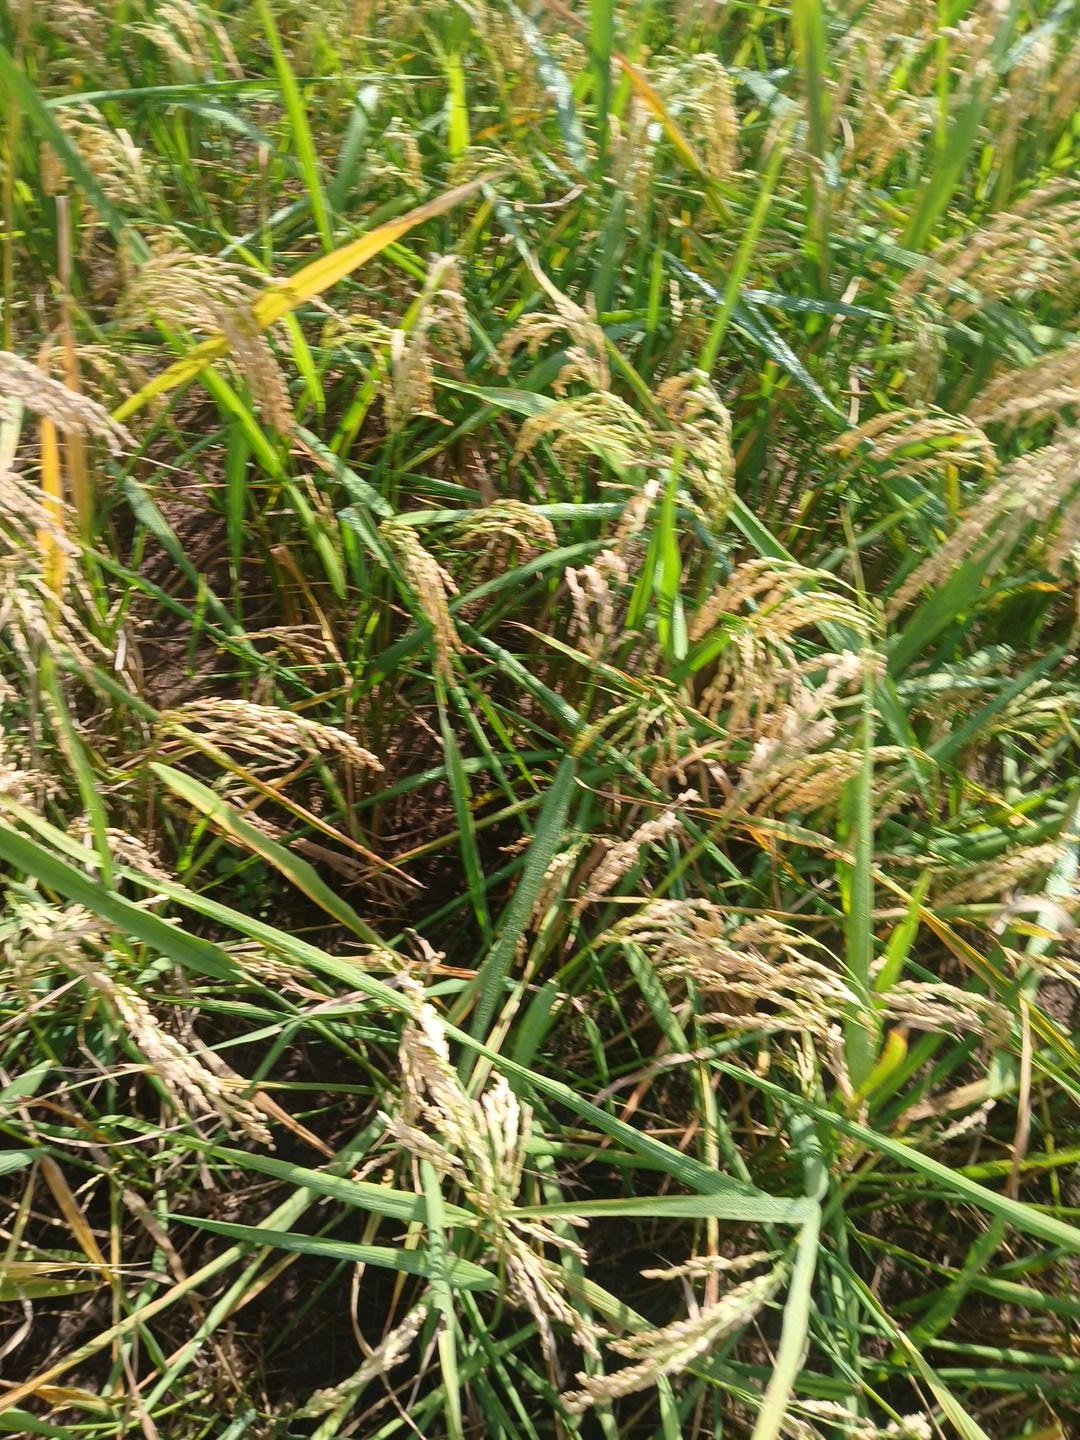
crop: rice
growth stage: ripening
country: Côte d'Ivoire
